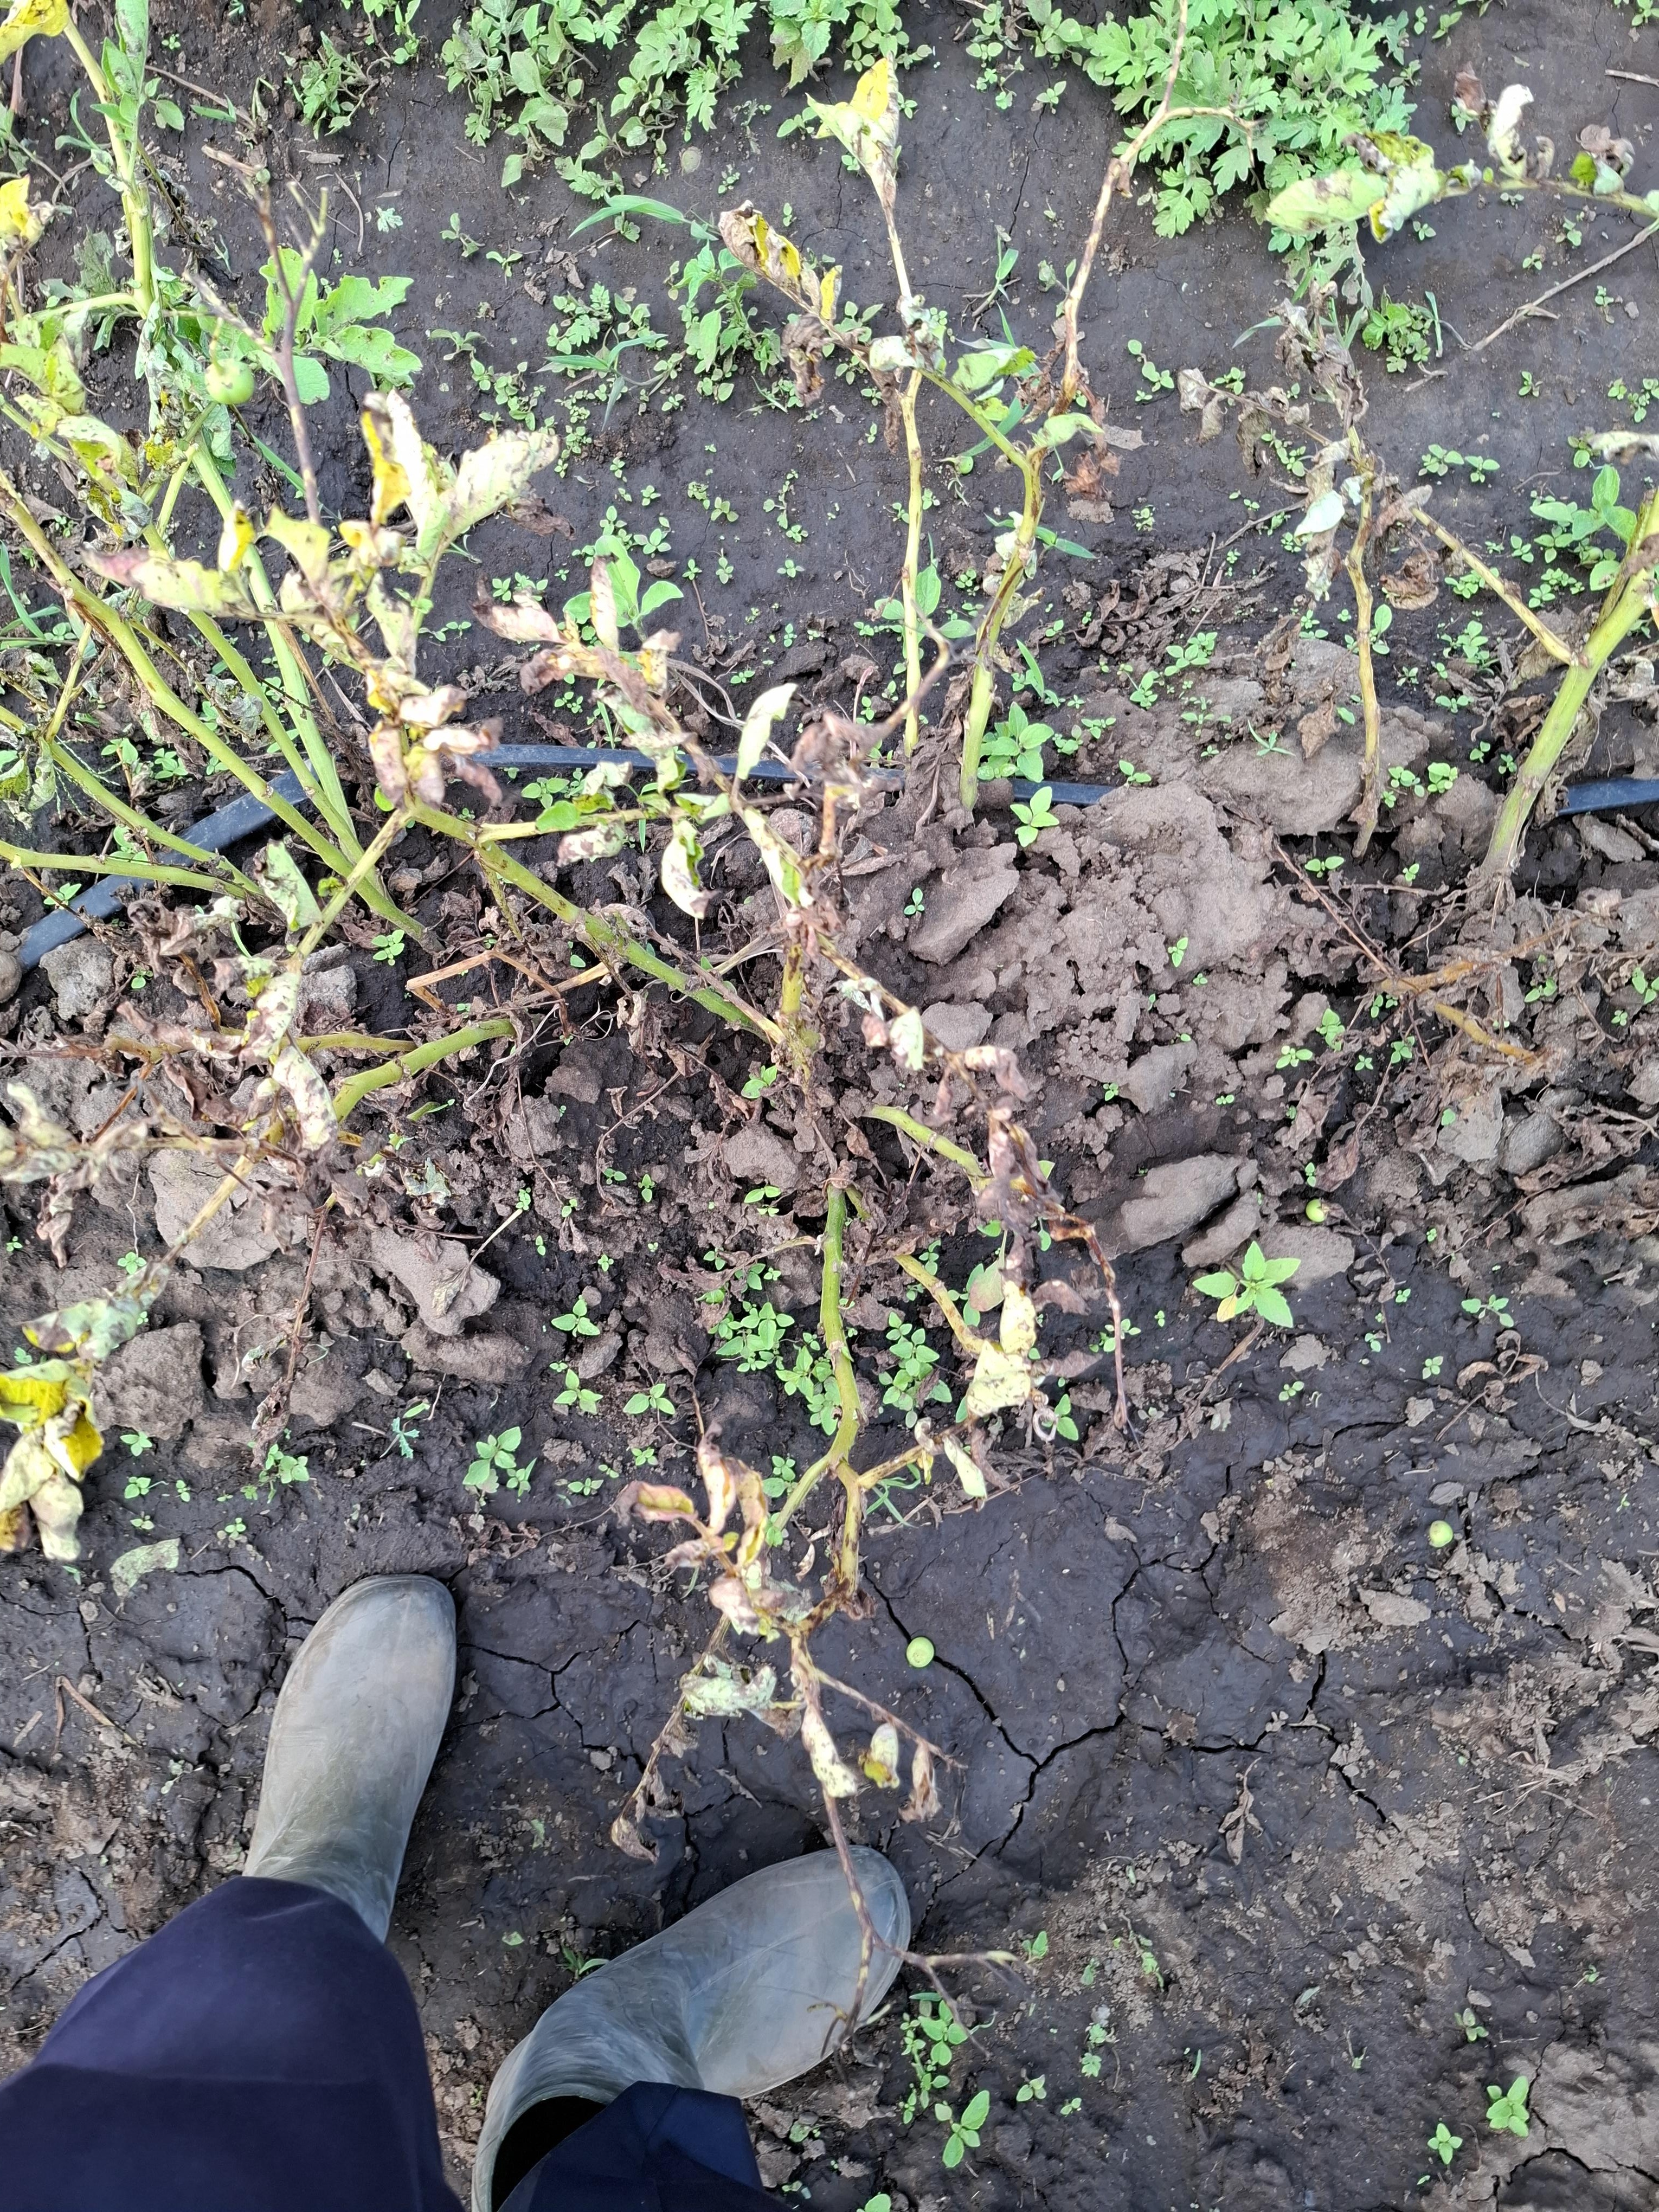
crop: potato
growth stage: flowering
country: Tanzania
